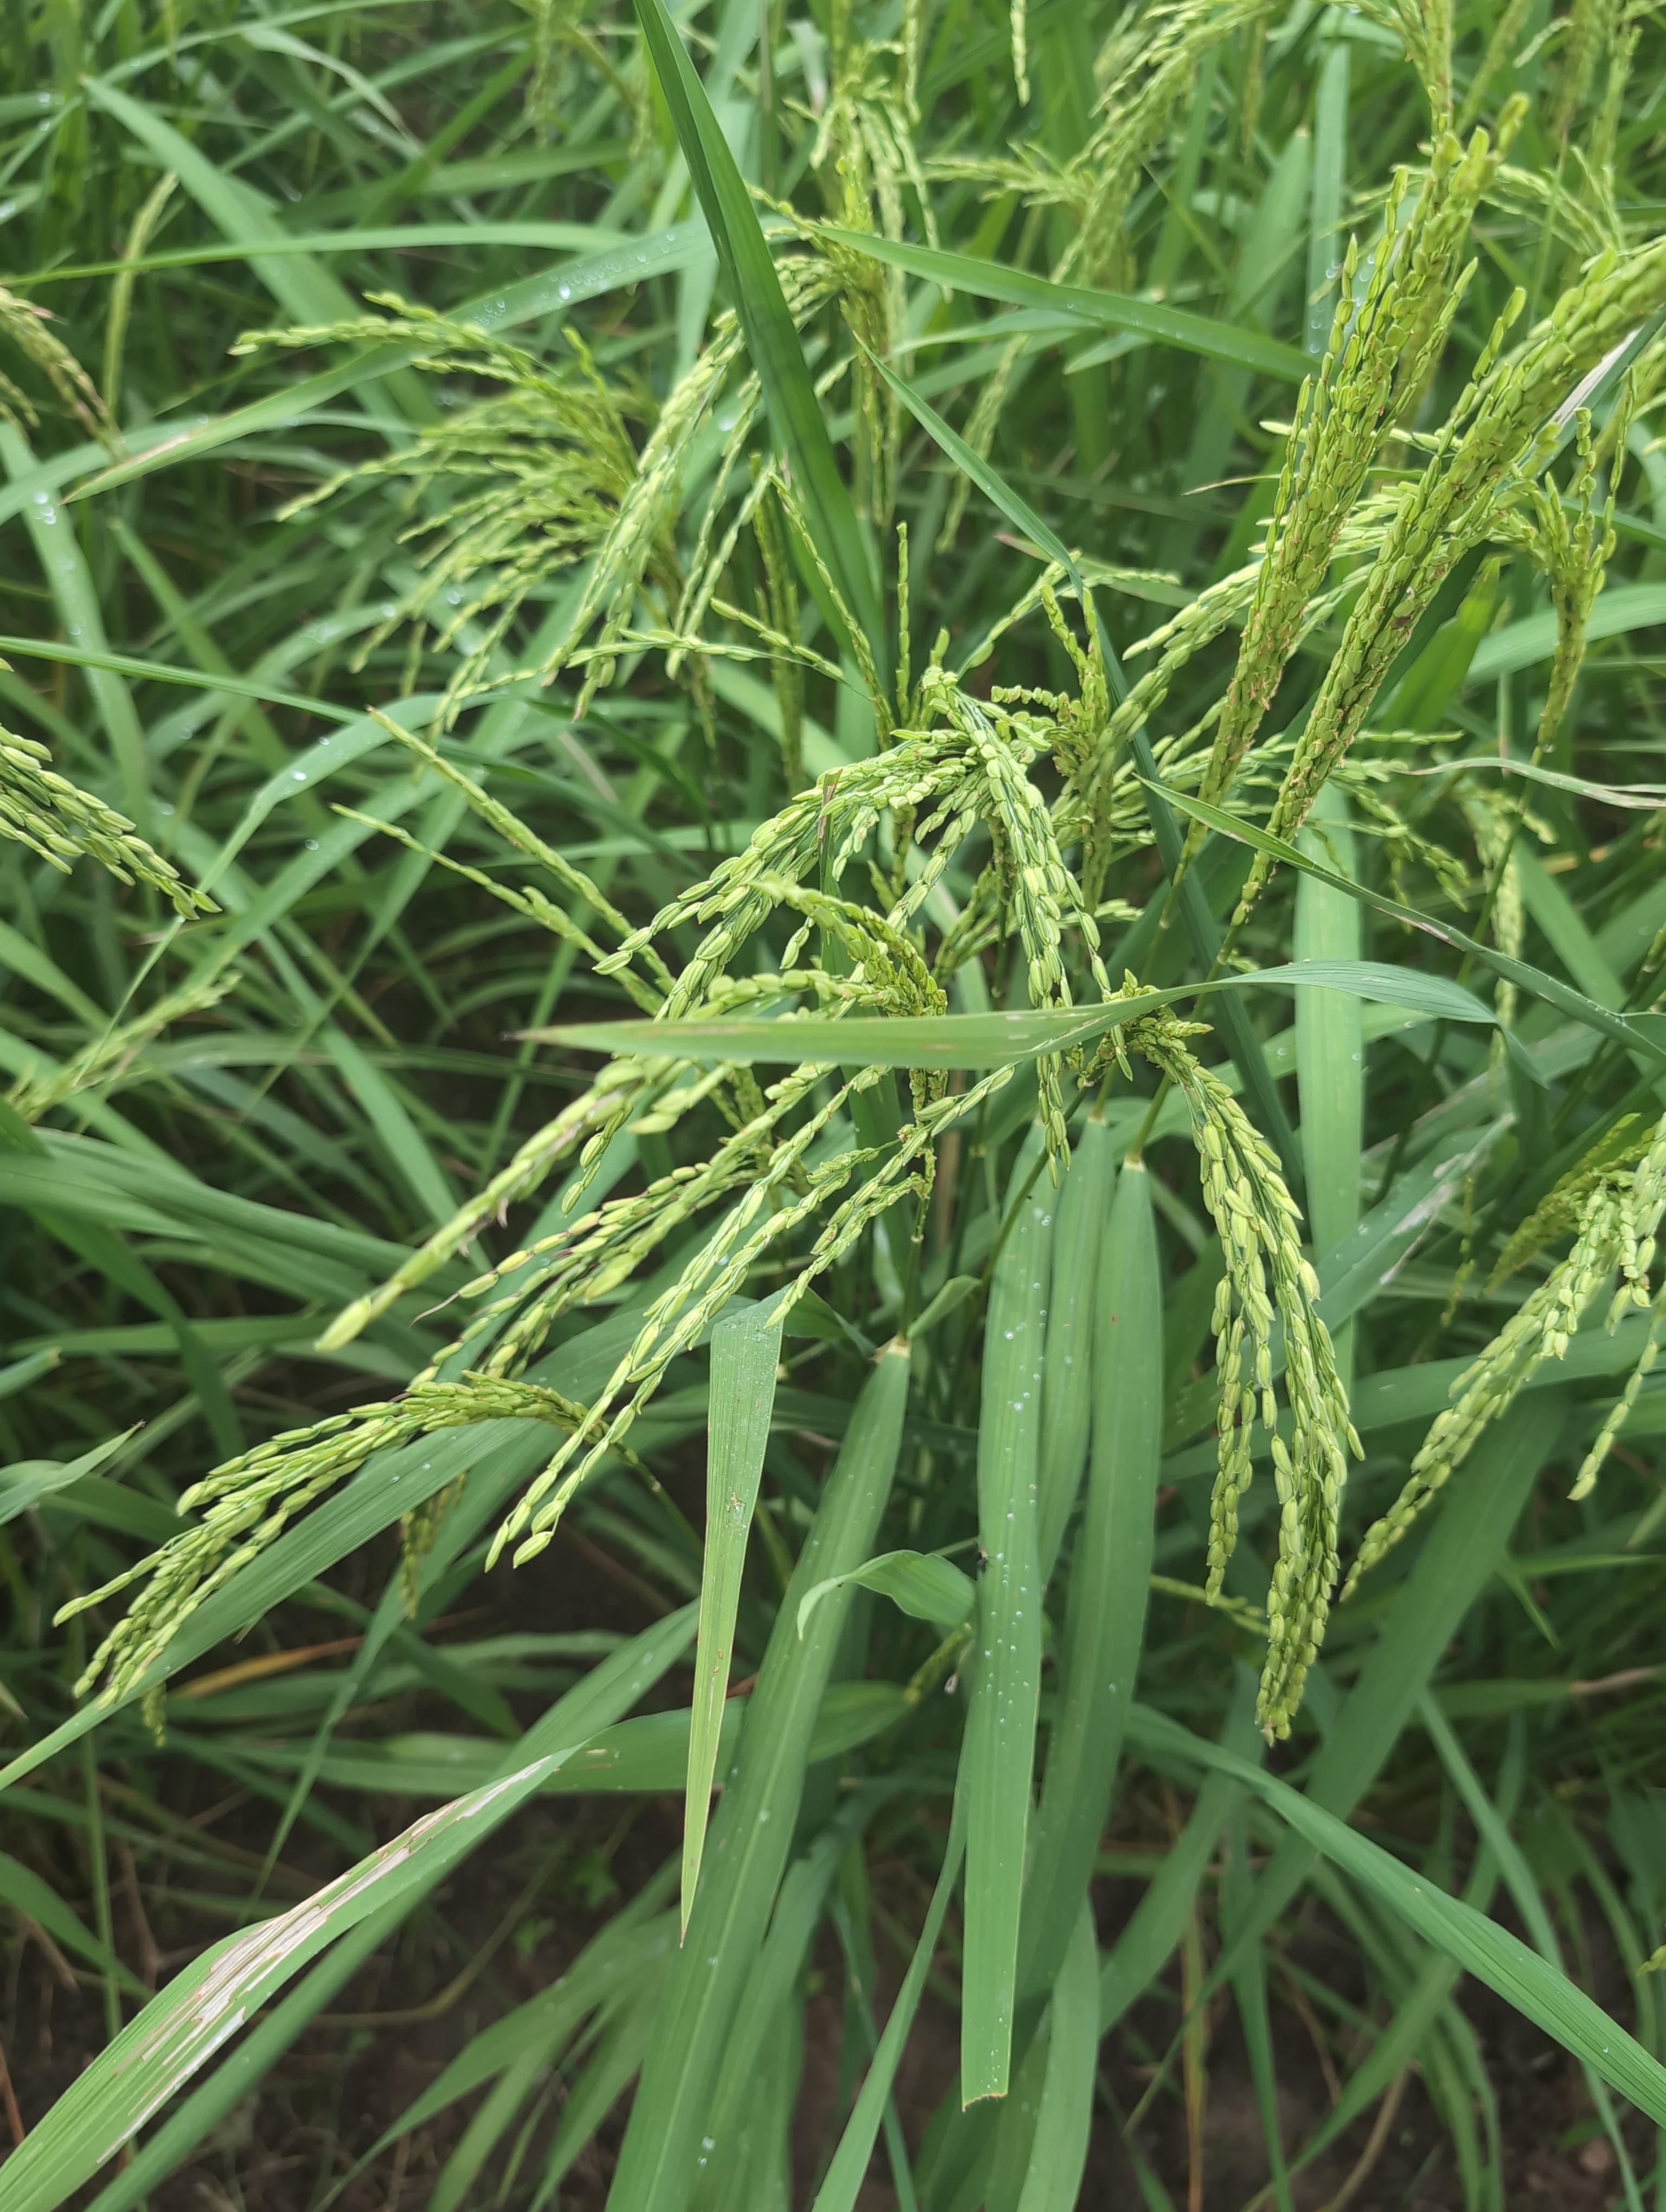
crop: rice
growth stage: stage milk
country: Côte d'Ivoire
